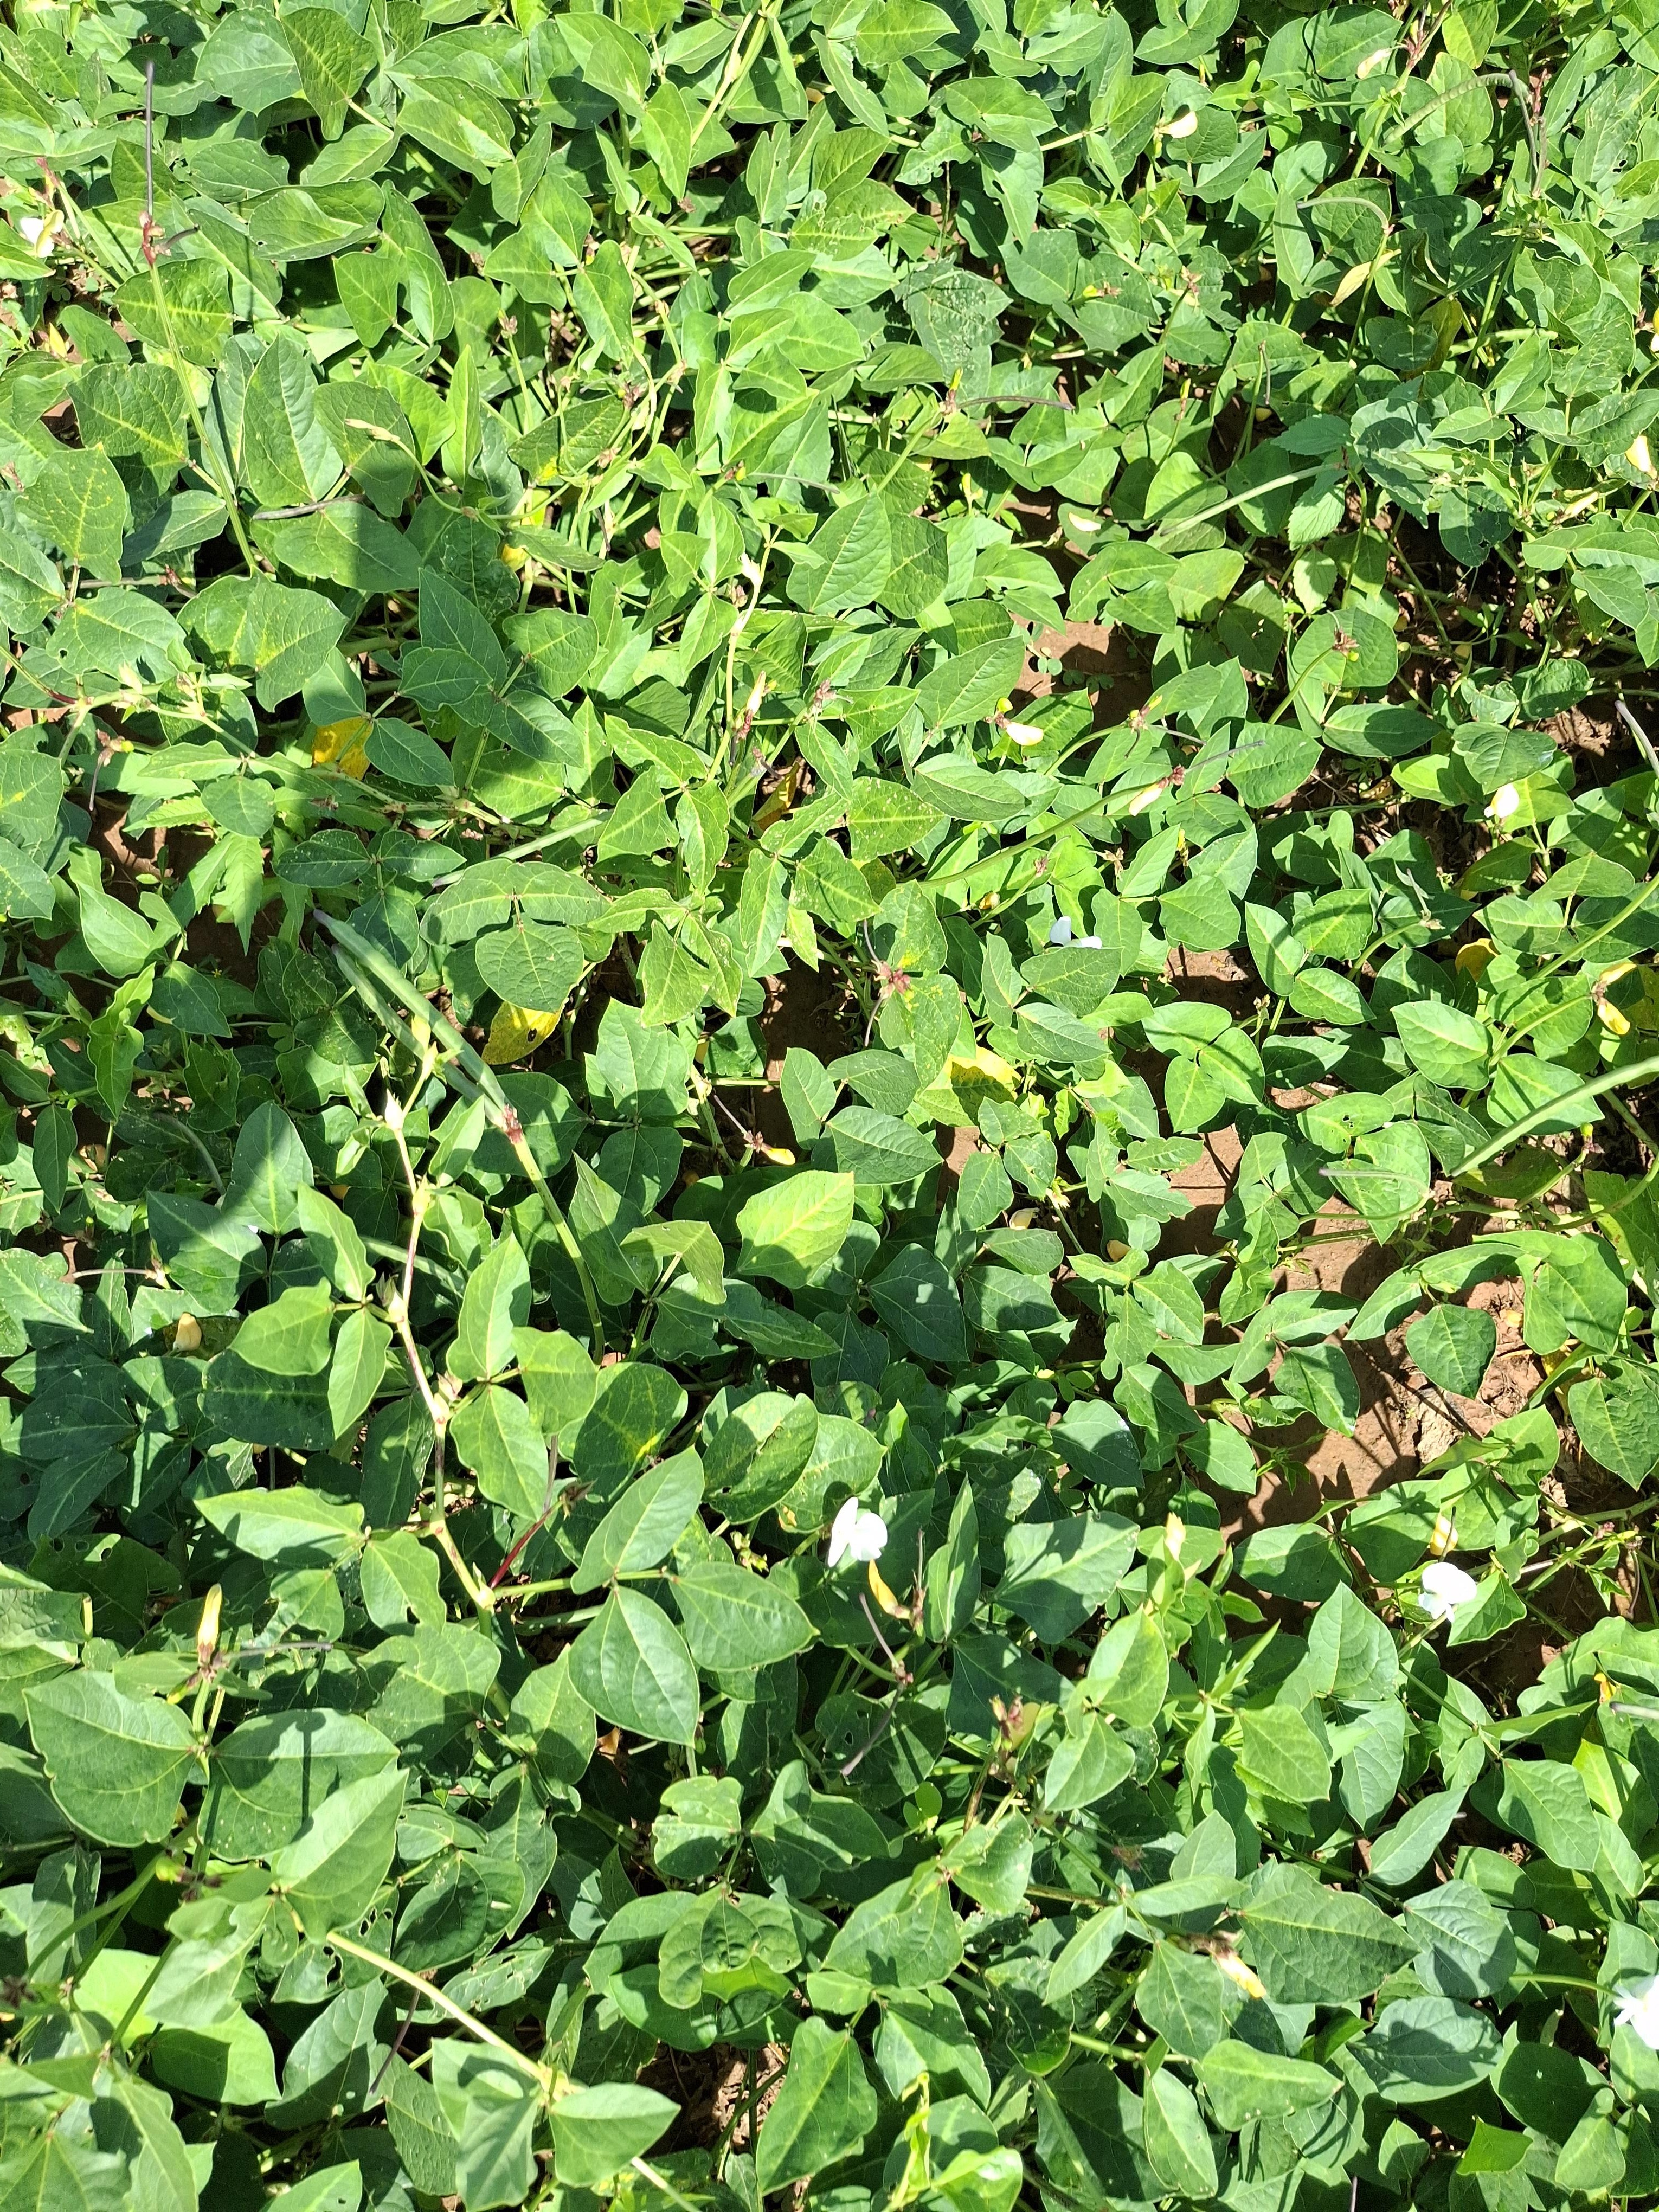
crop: cowpea
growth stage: development pod
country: Nigeria
